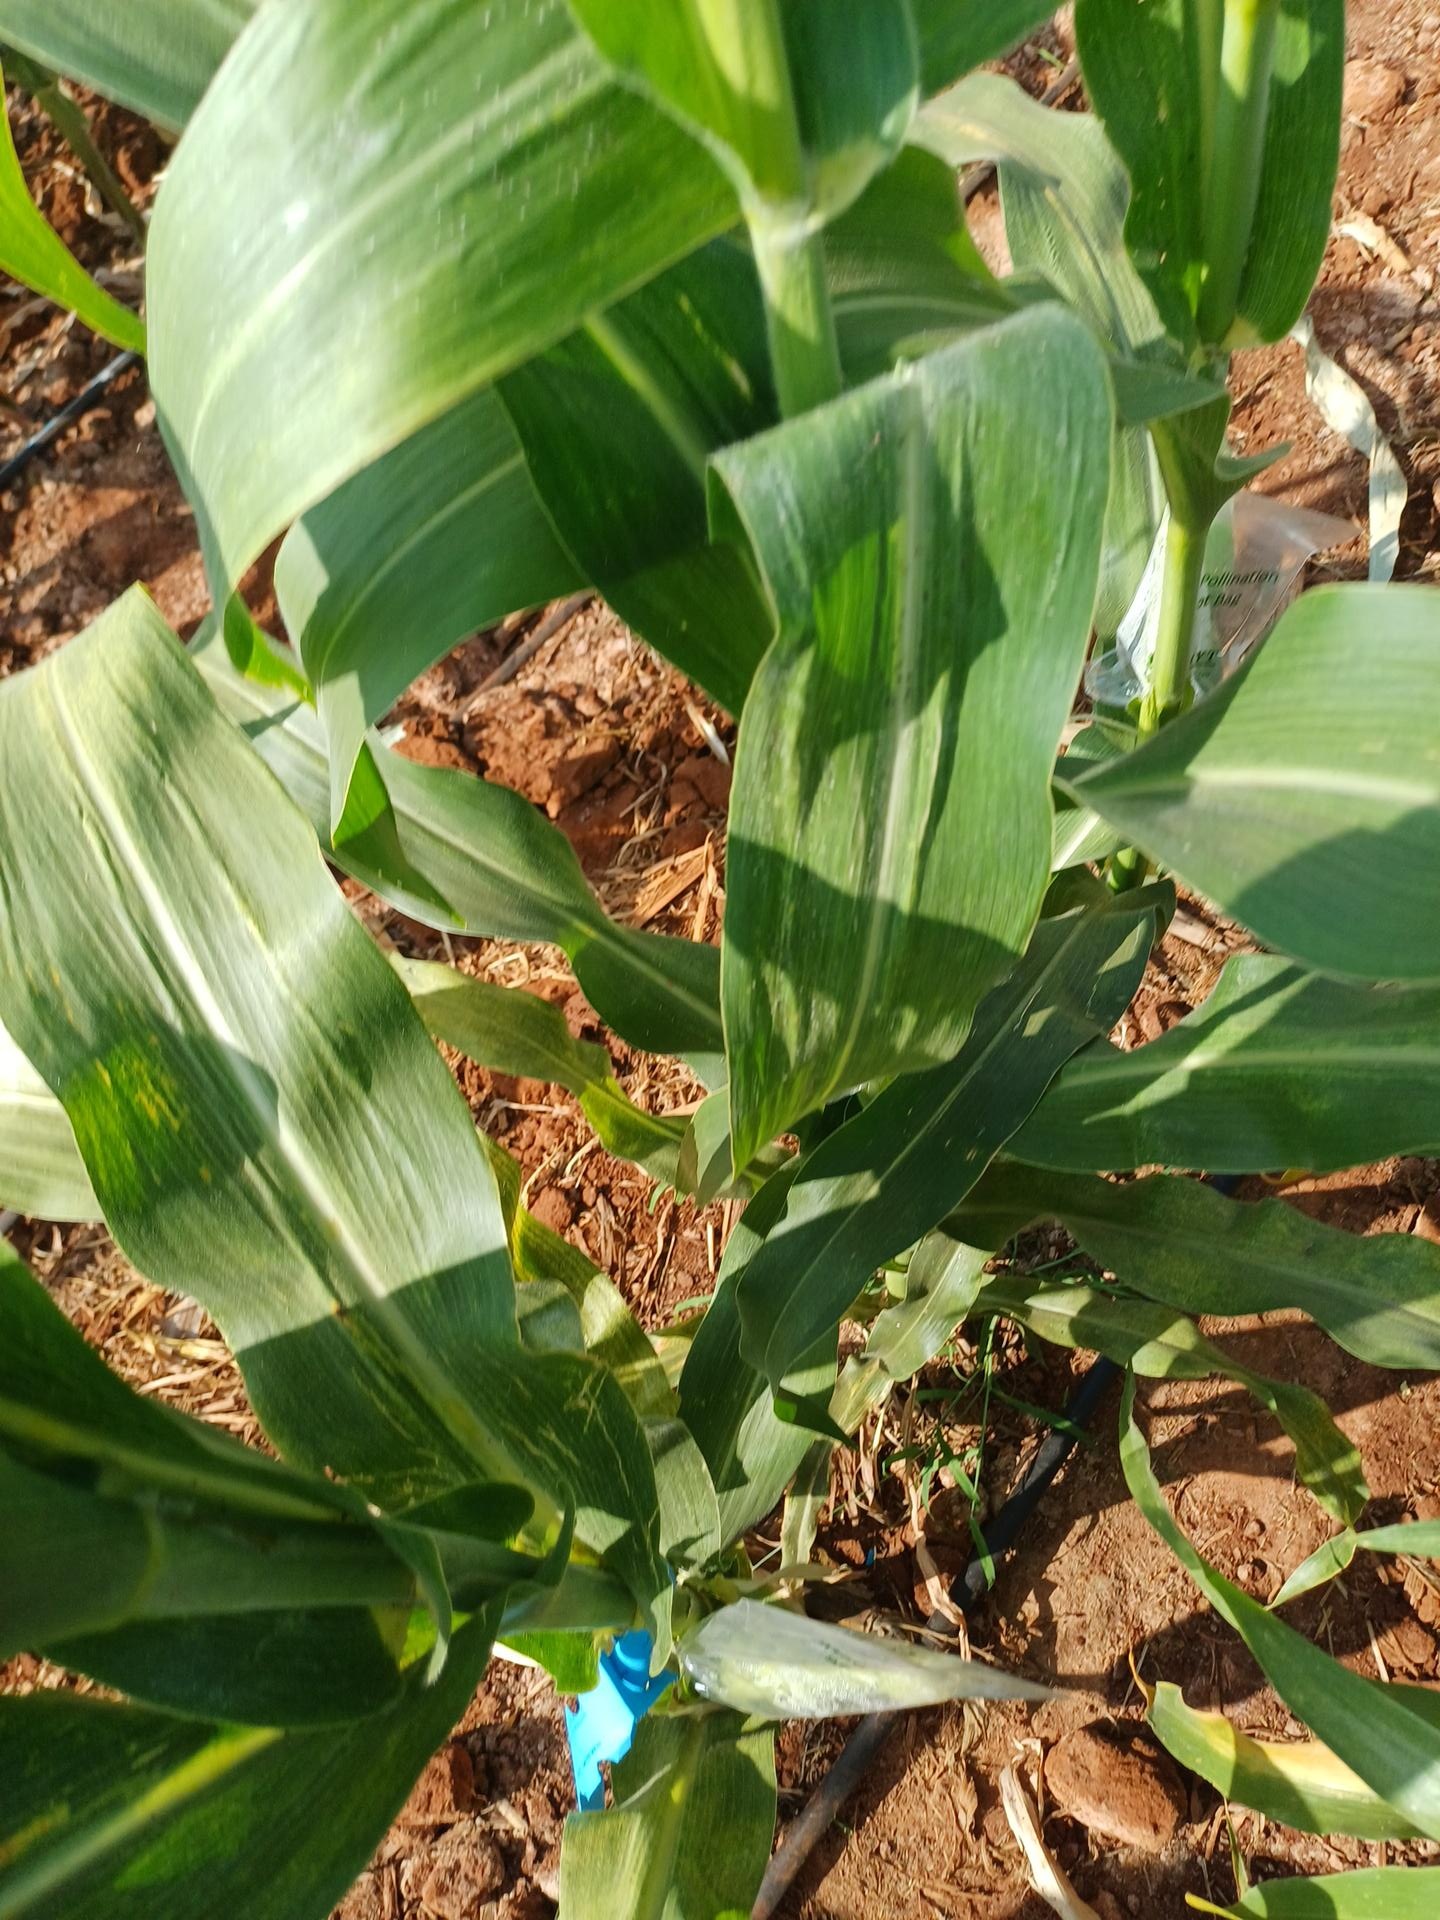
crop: maize
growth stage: flowering
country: Kenya
